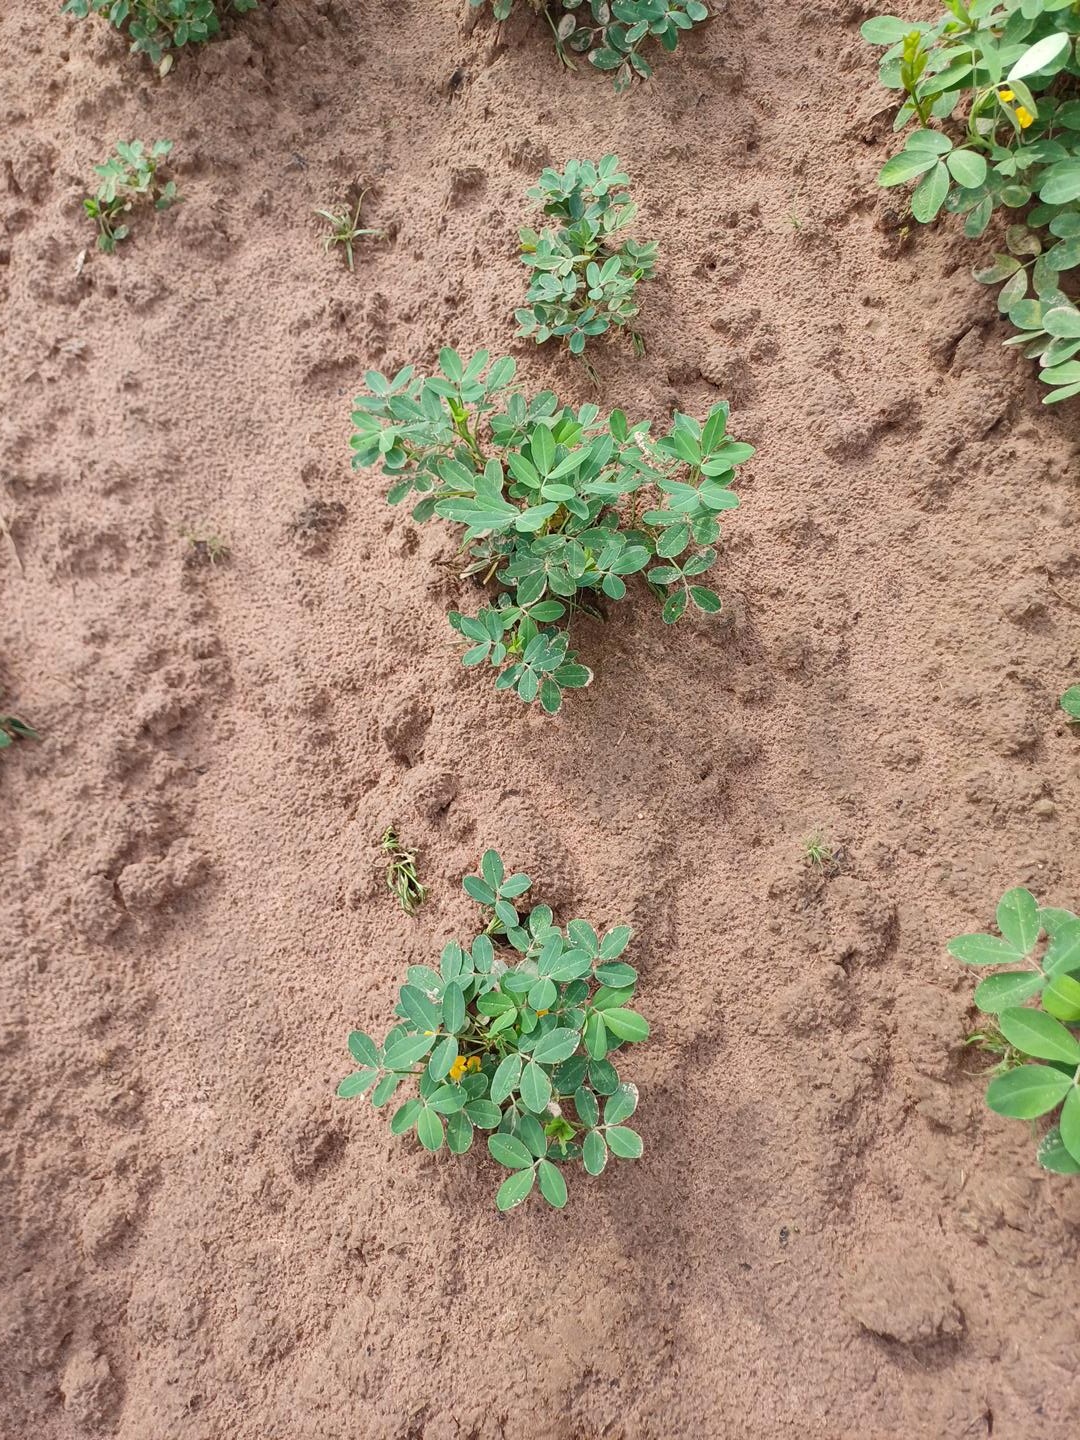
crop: groundnut
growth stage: flowering
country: Senegal
